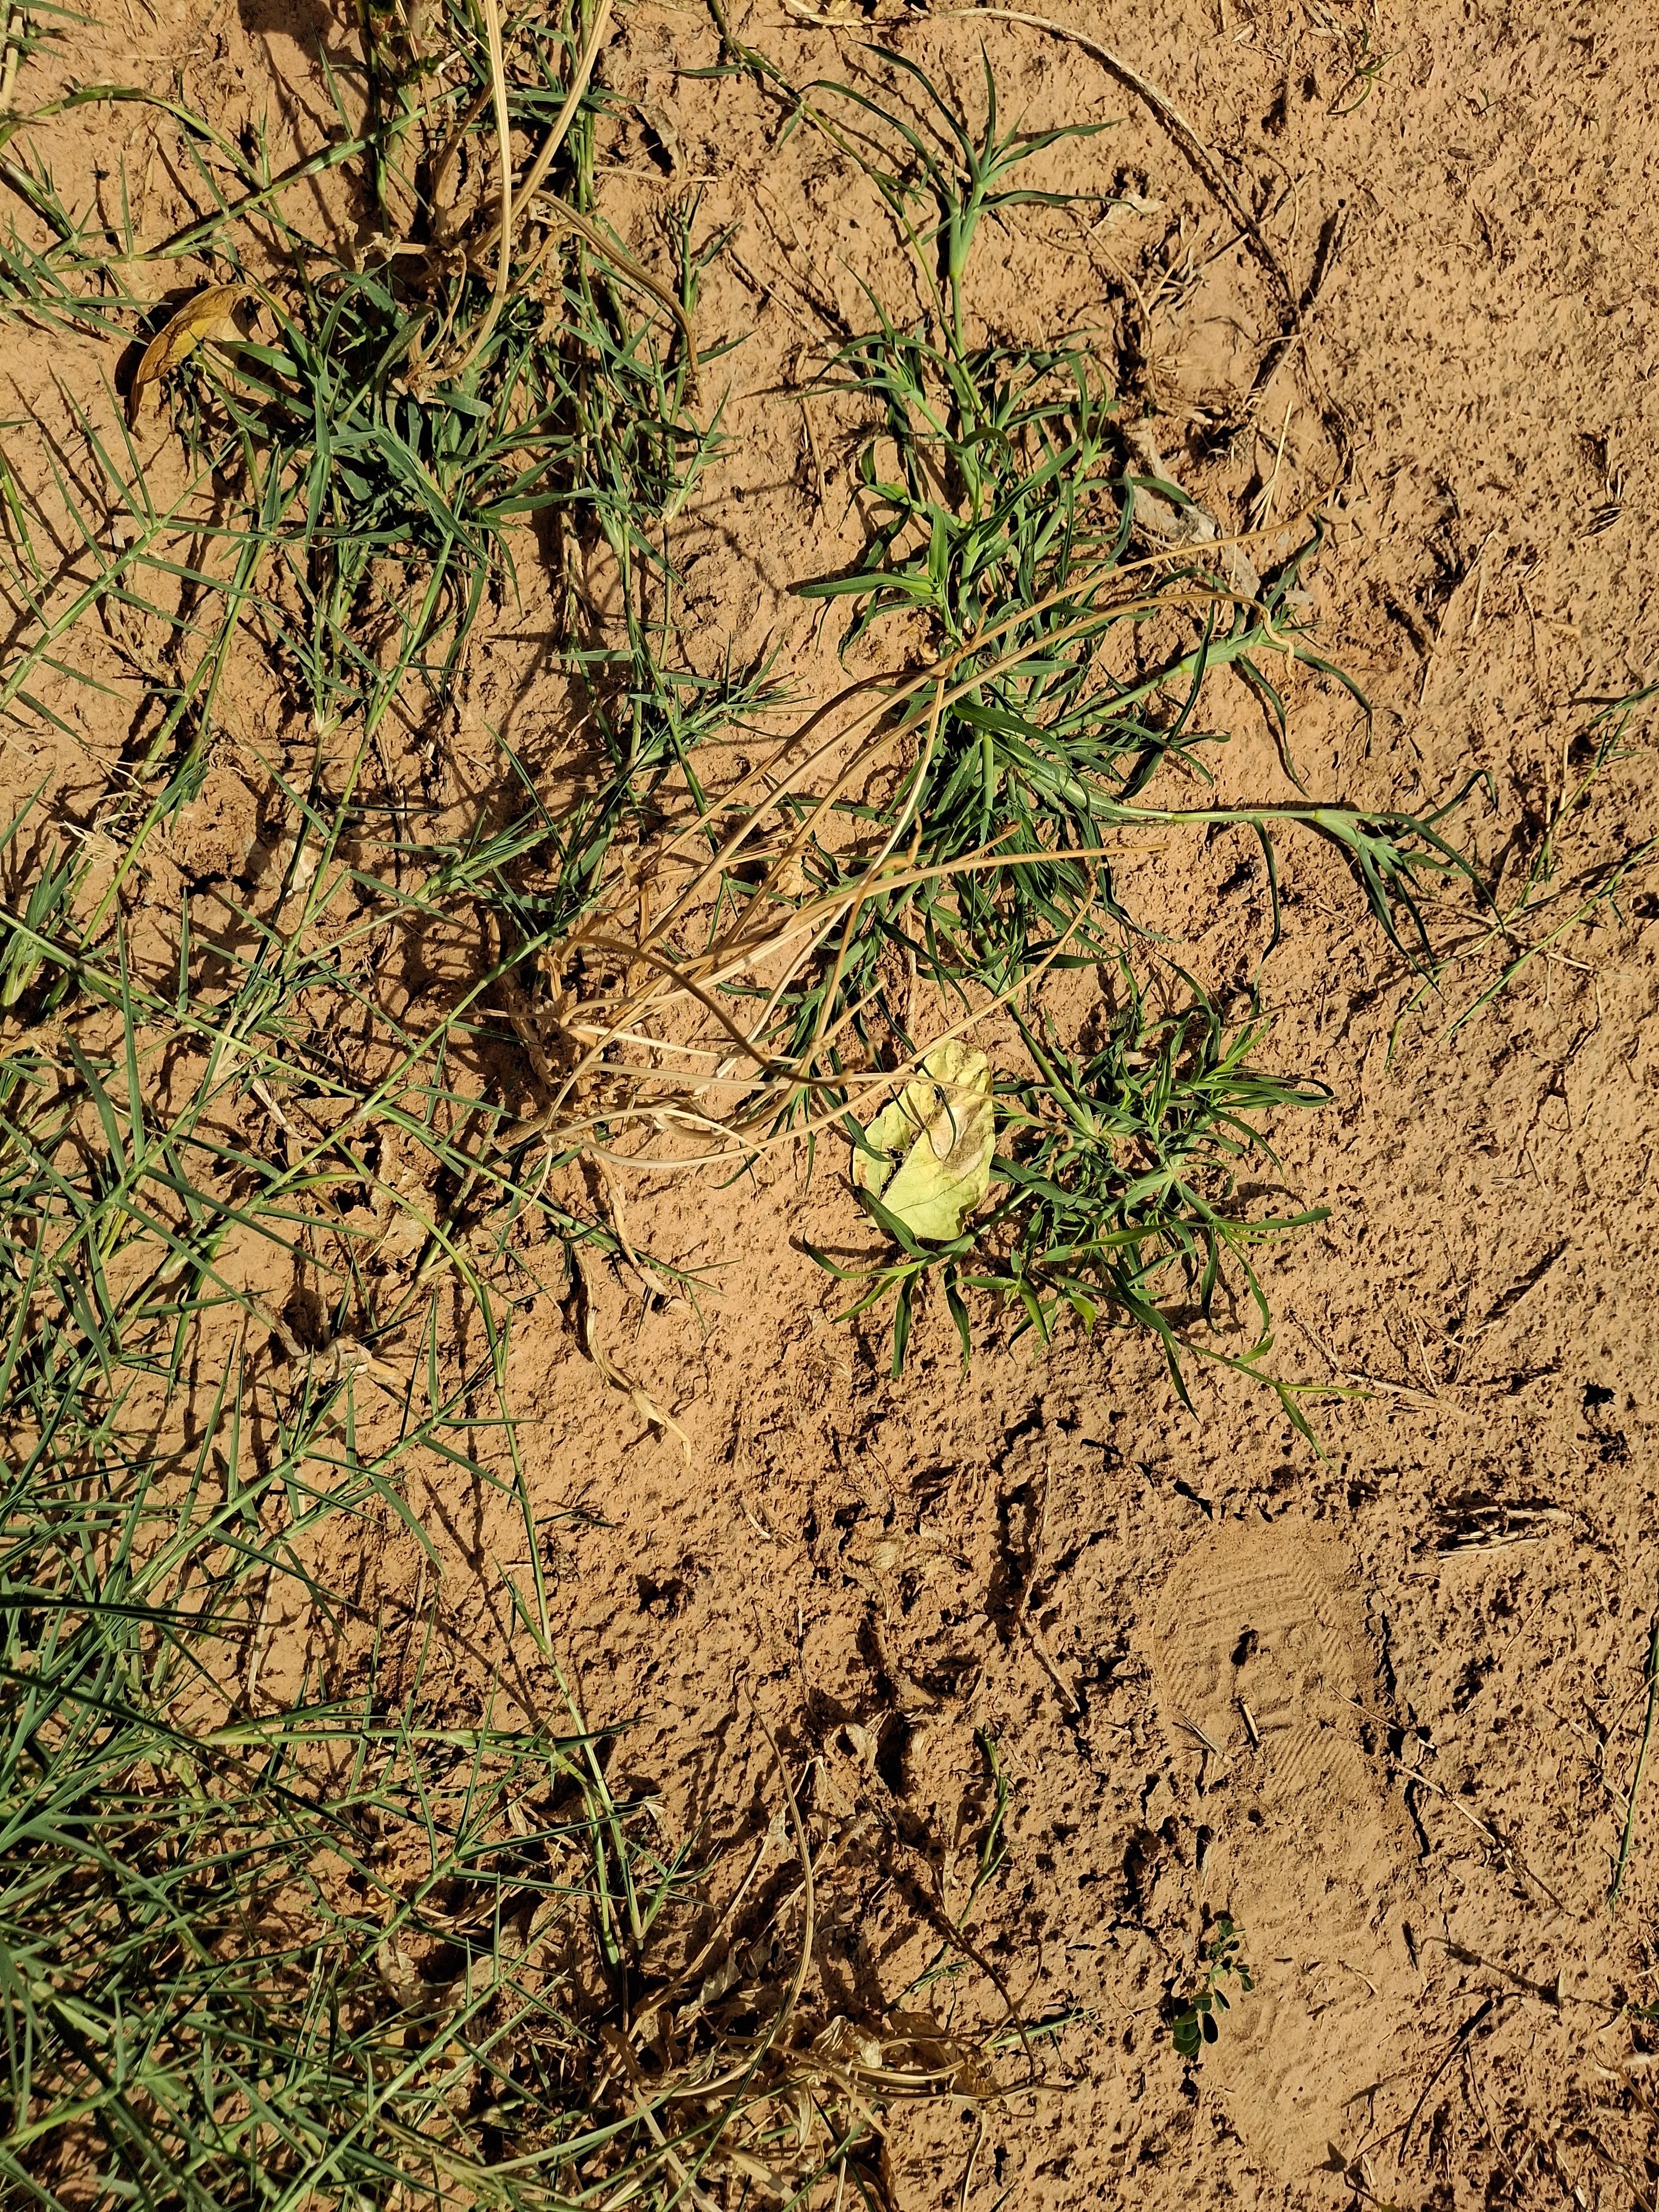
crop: cowpea
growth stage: harvest maturity
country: Nigeria
